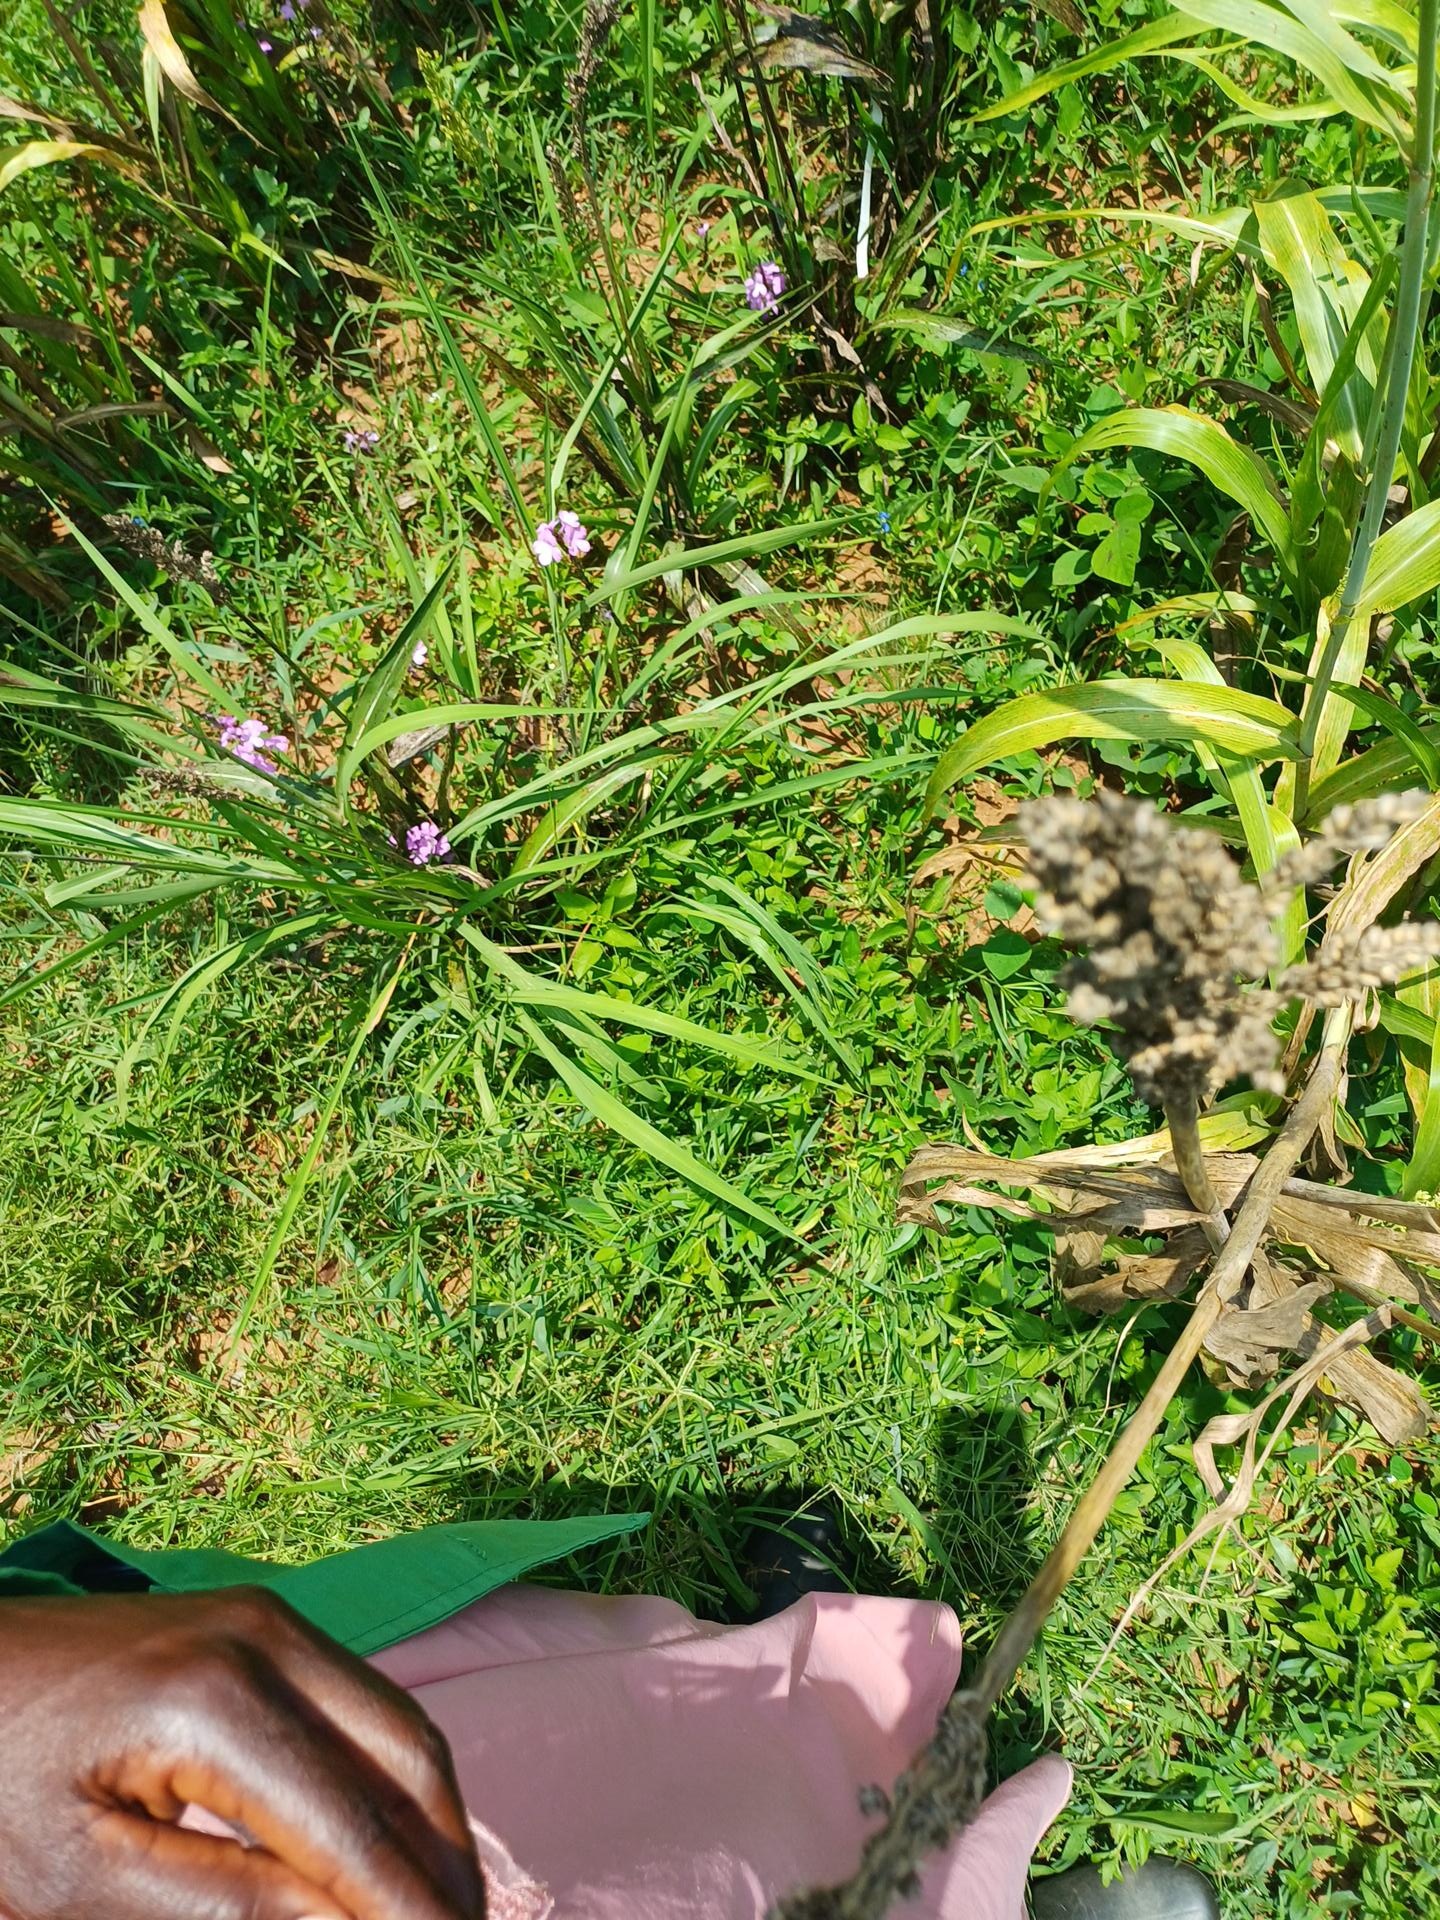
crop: sorghum
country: Kenya
